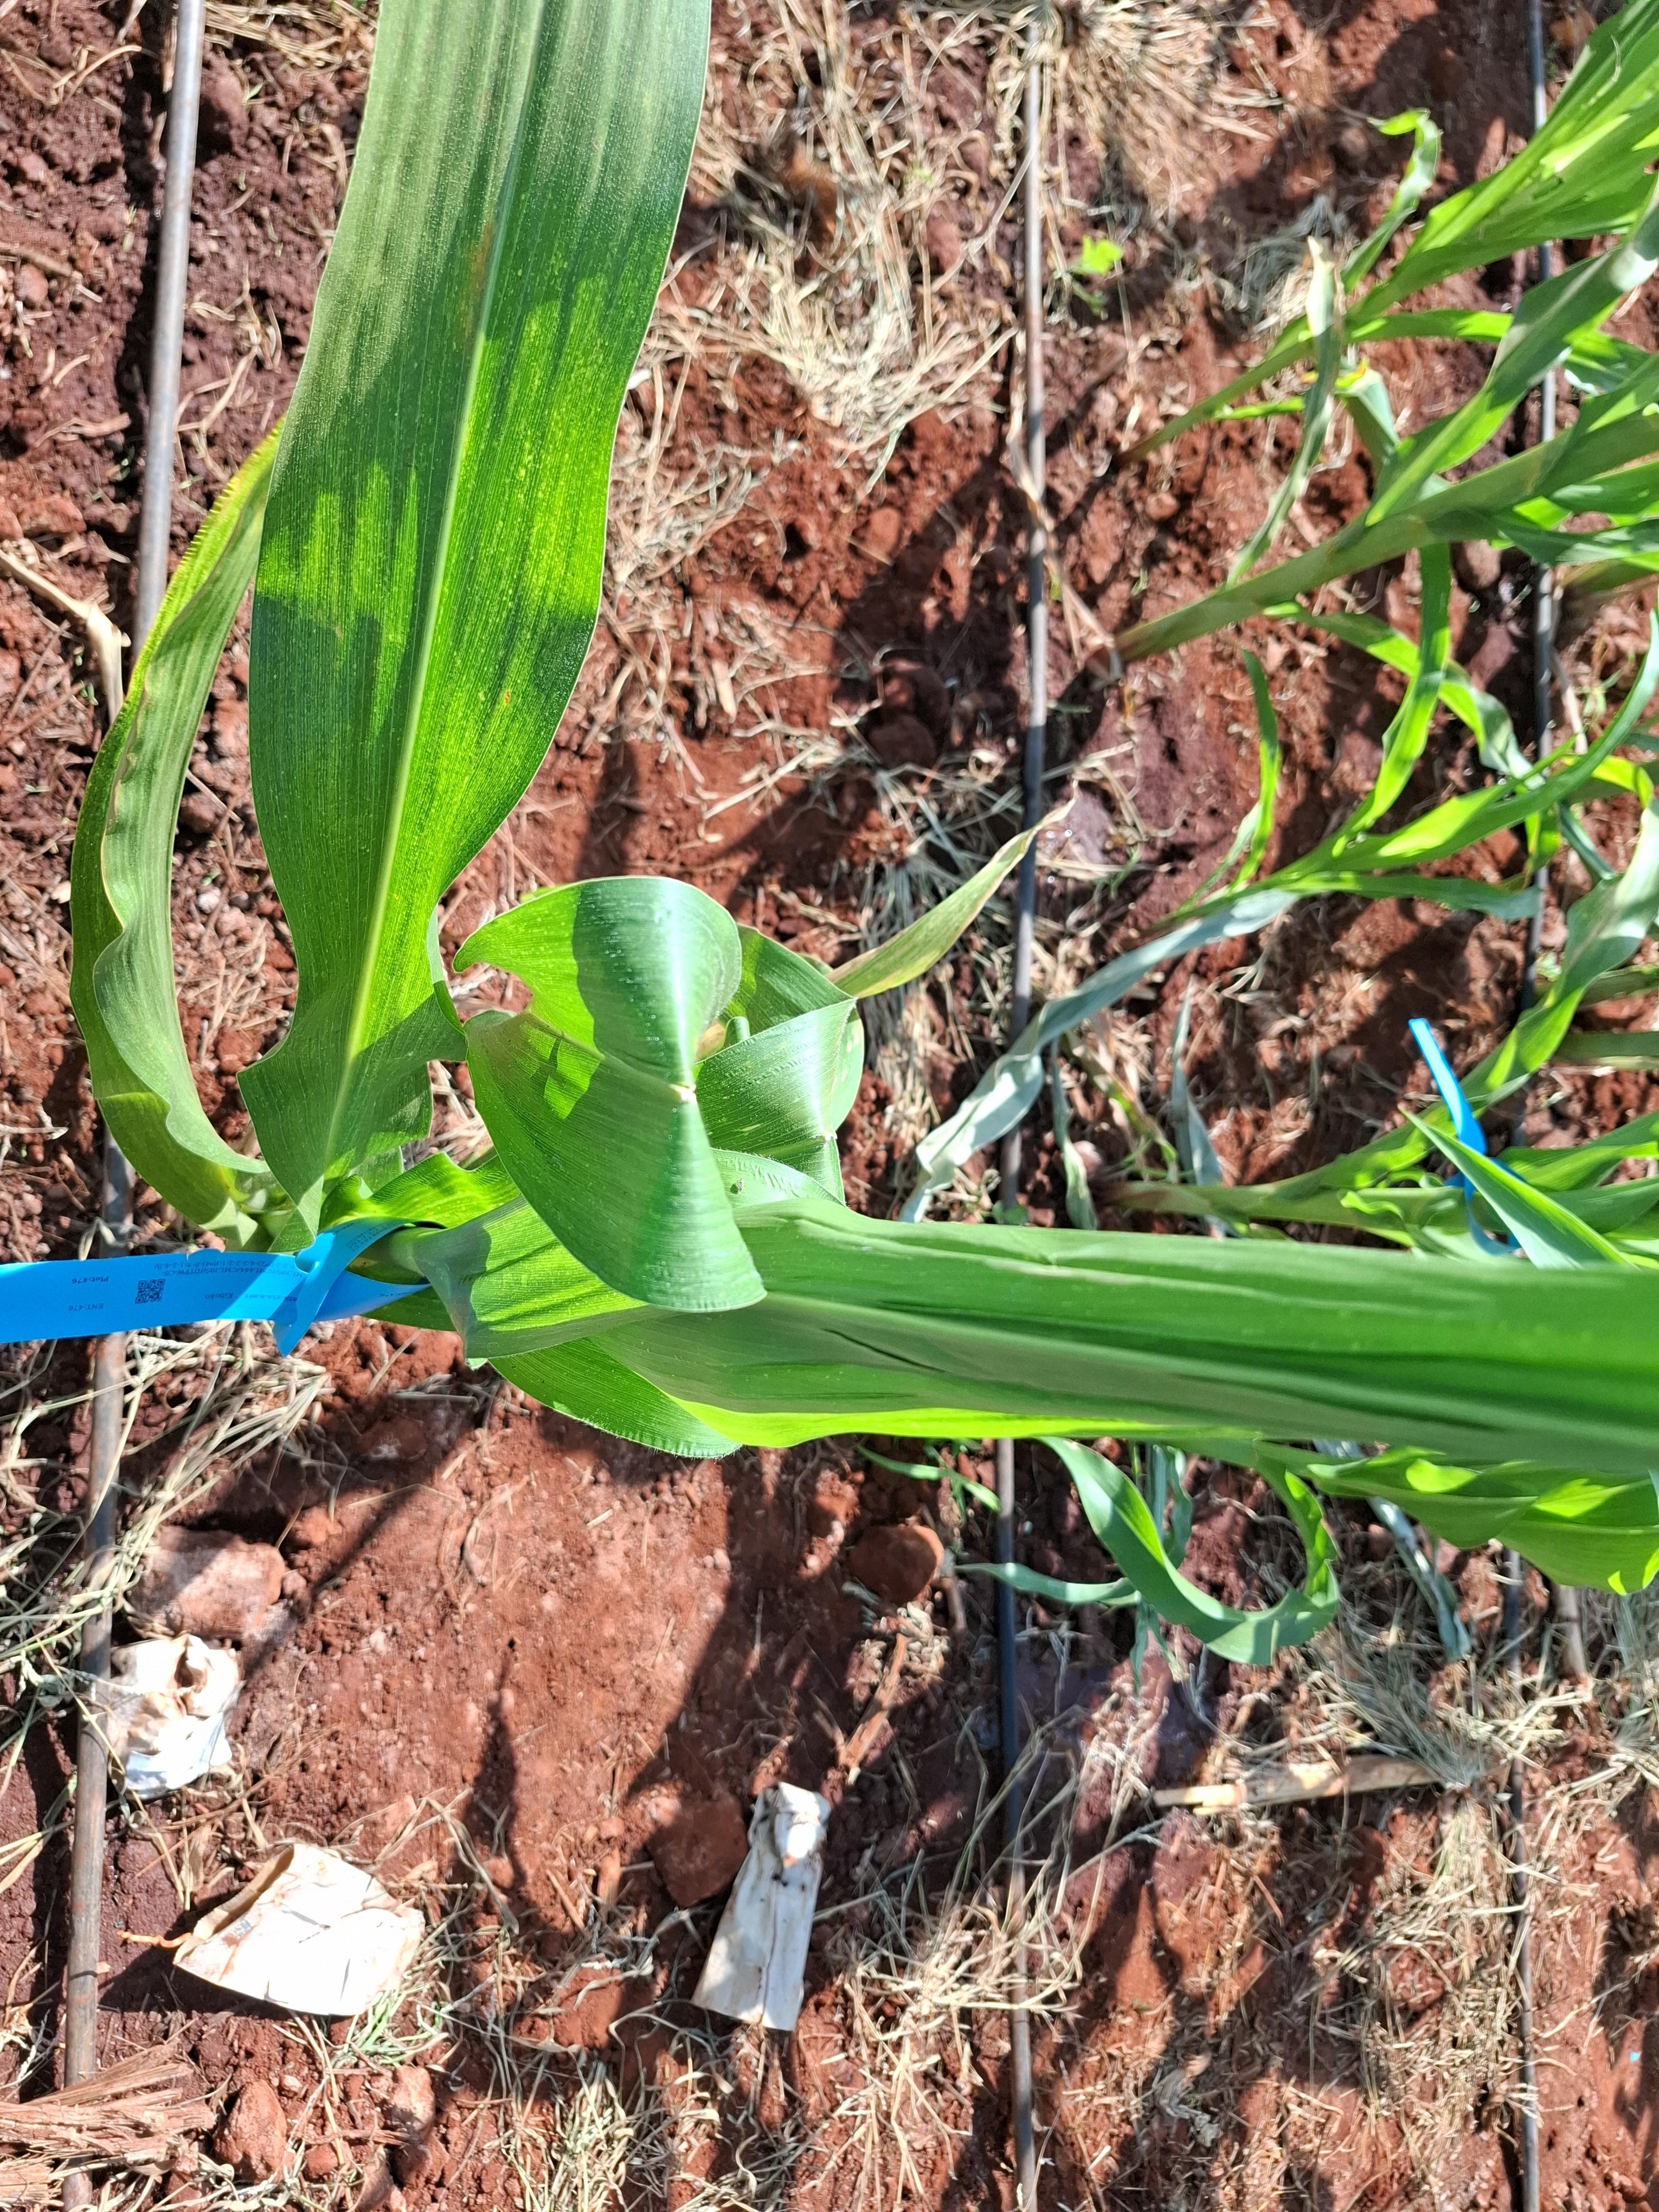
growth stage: vegetative
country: Kenya
